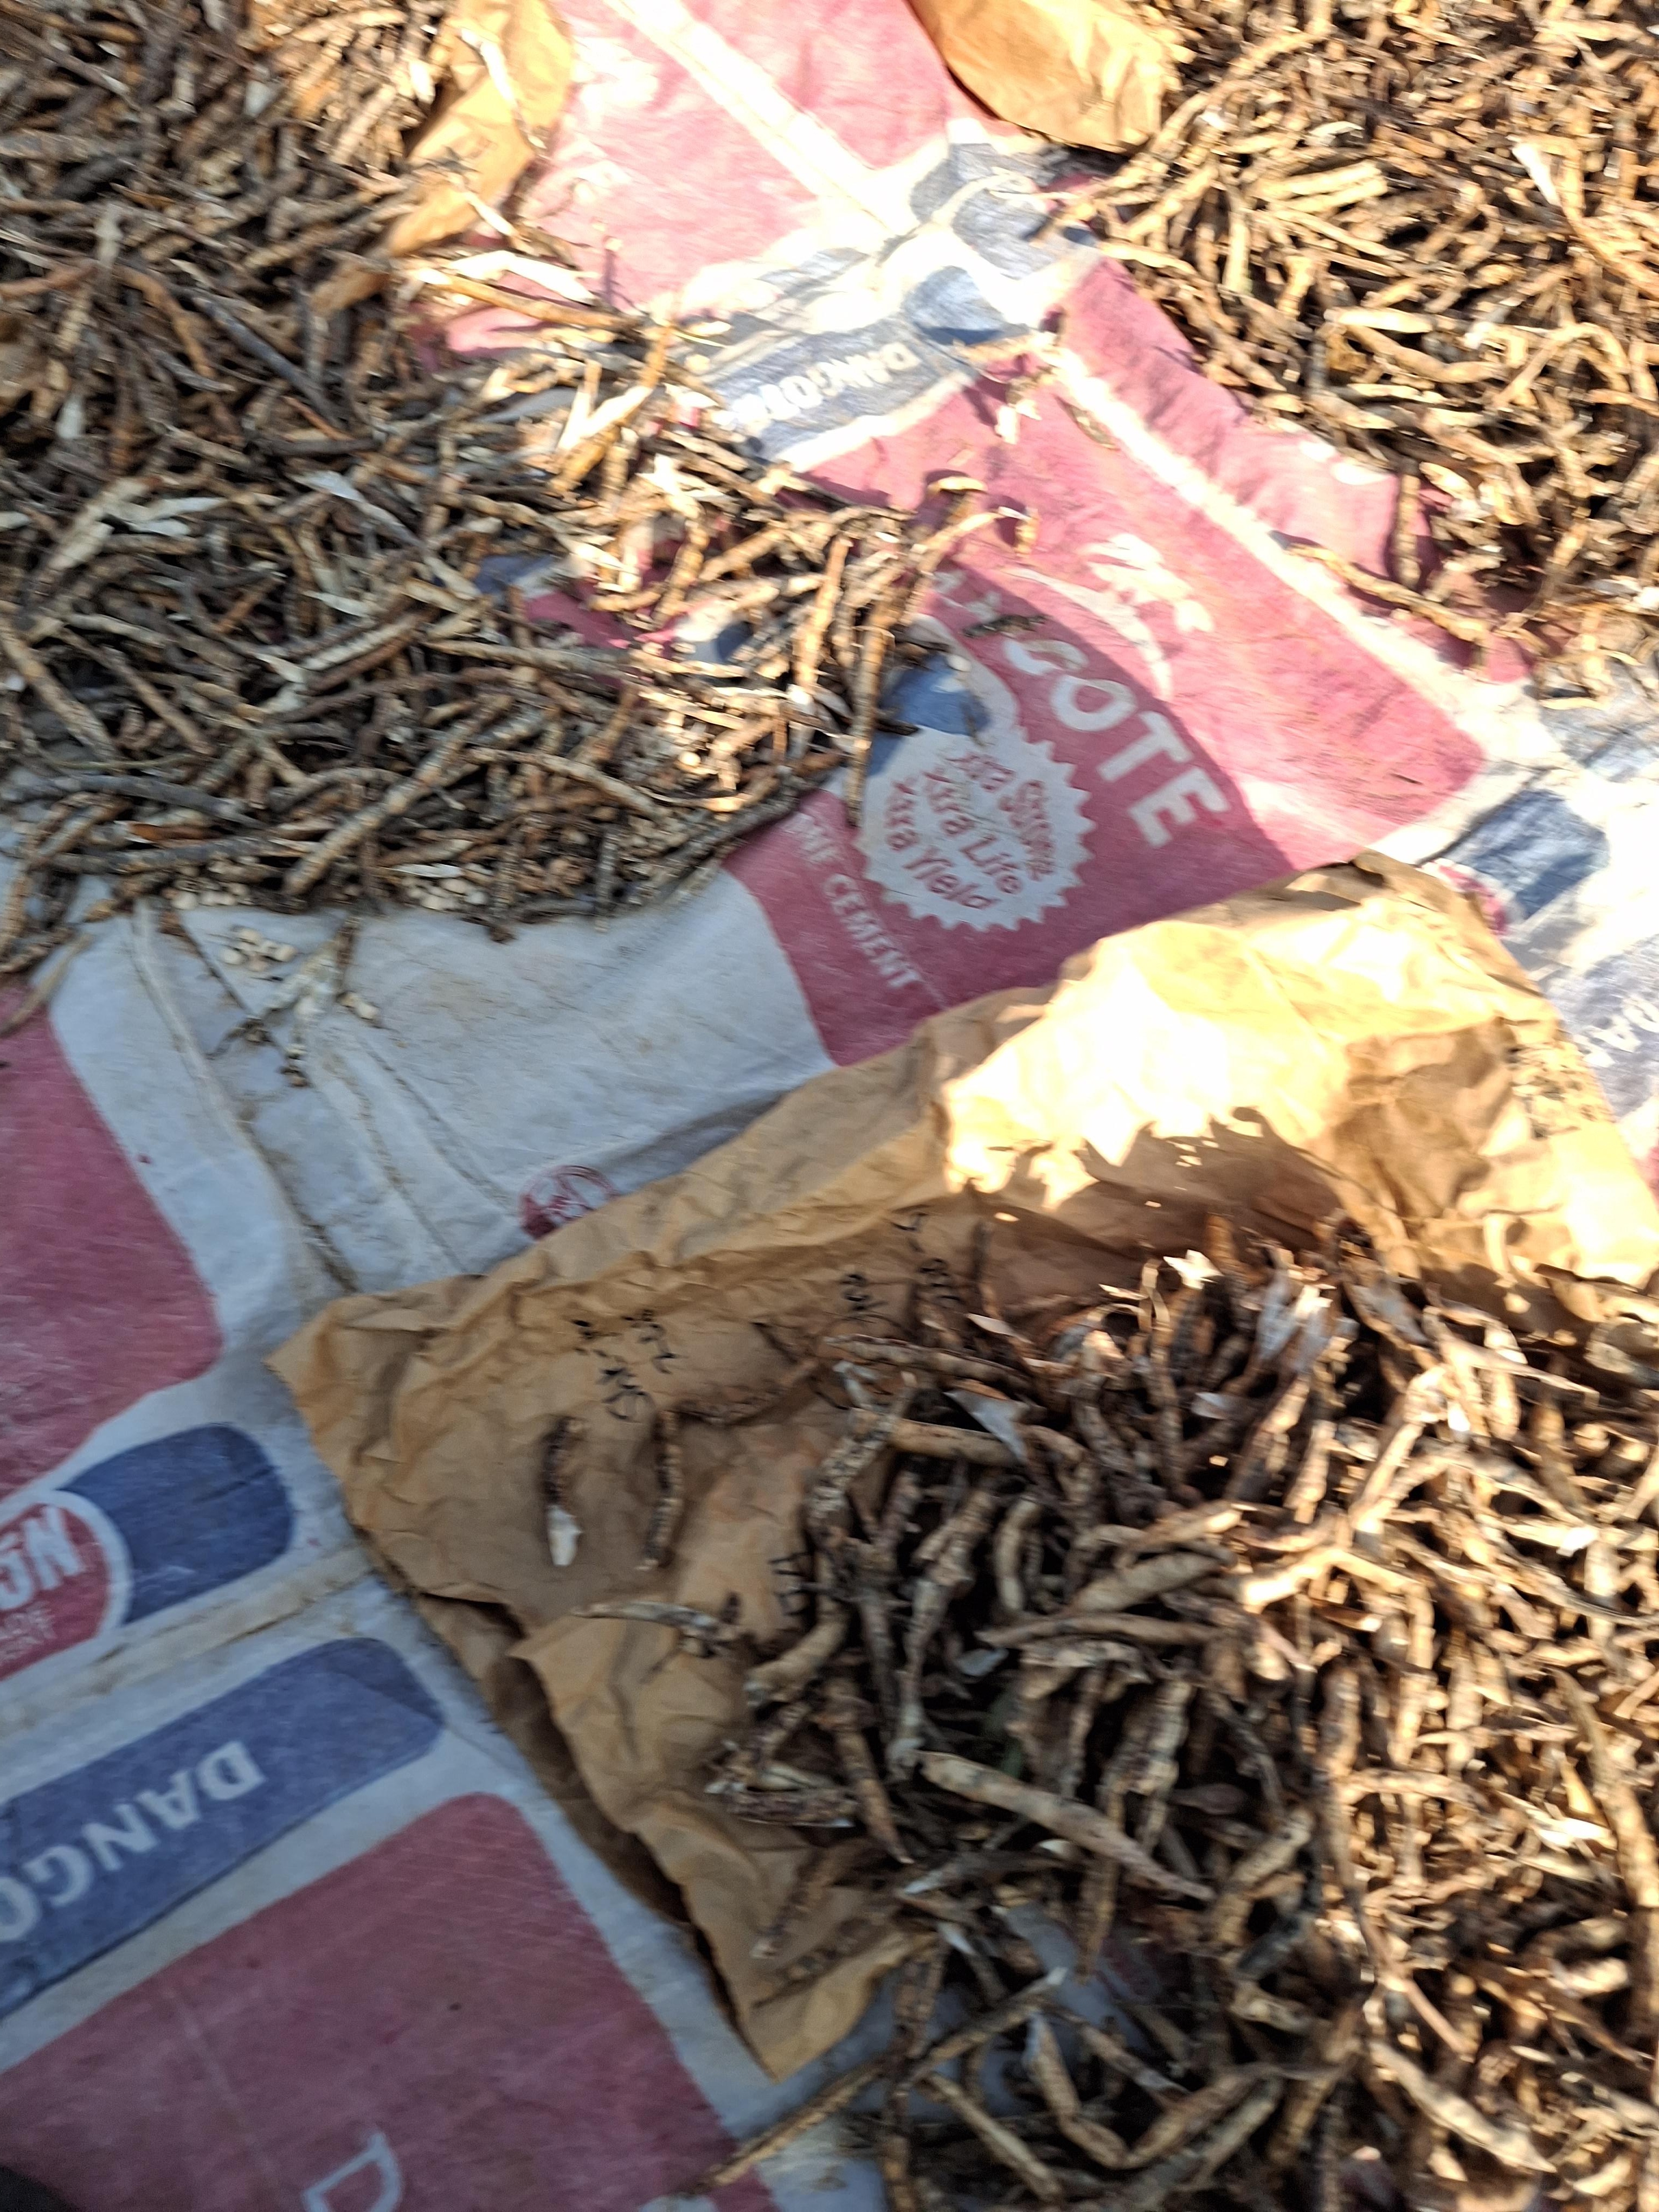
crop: cowpea
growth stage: harvest
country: Nigeria
